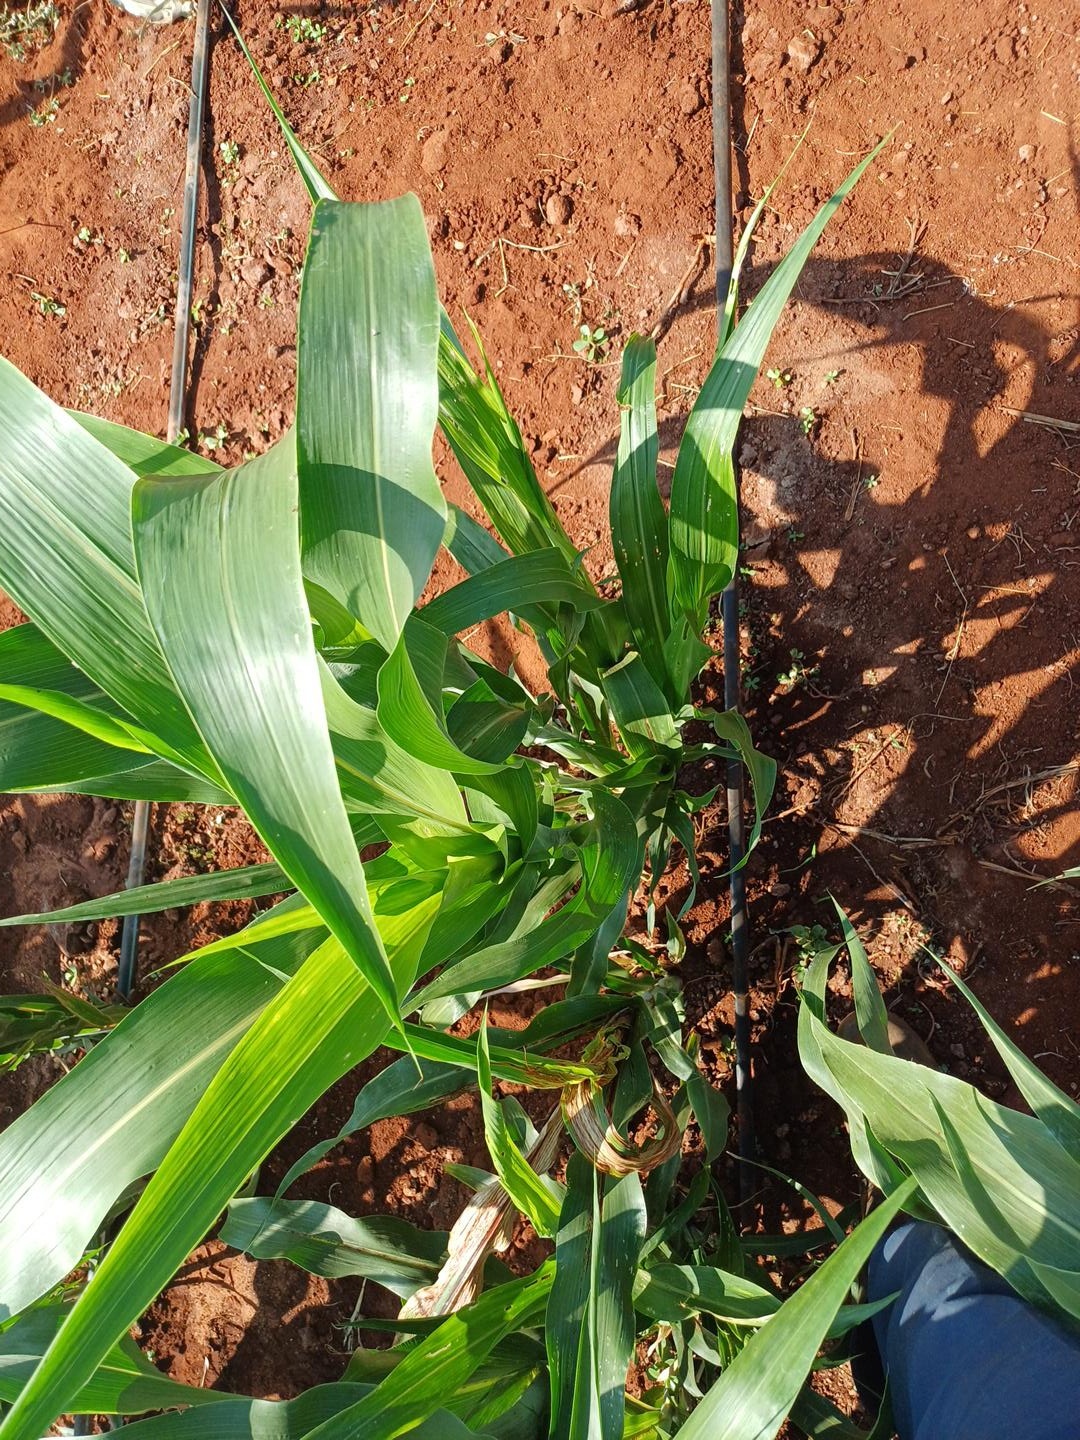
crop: sorghum
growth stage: heading tuber
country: Kenya
